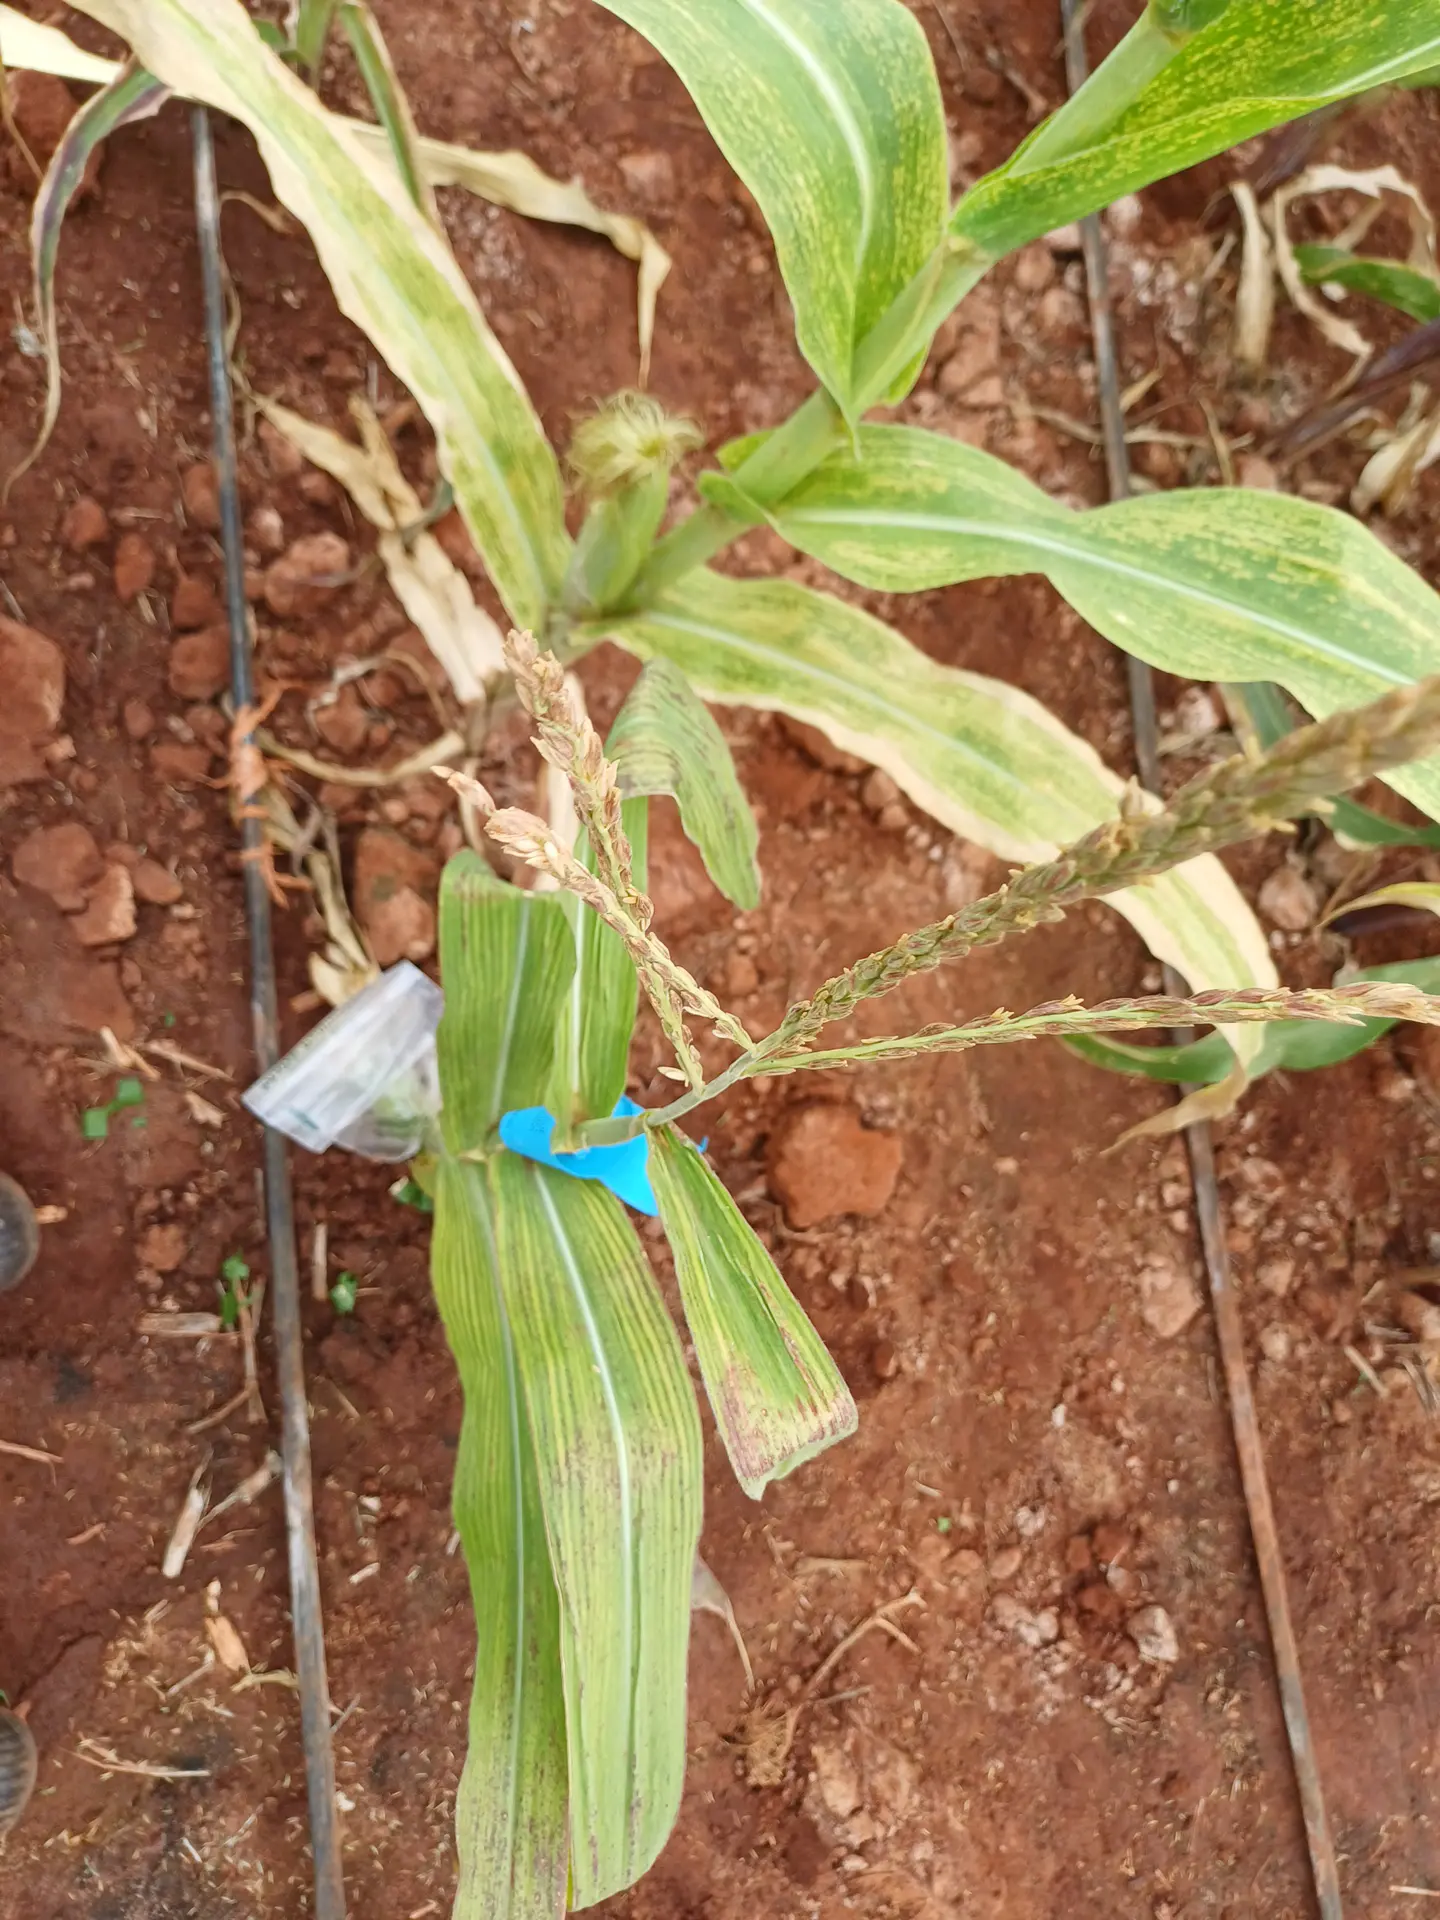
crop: maize
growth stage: flowering
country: Kenya
